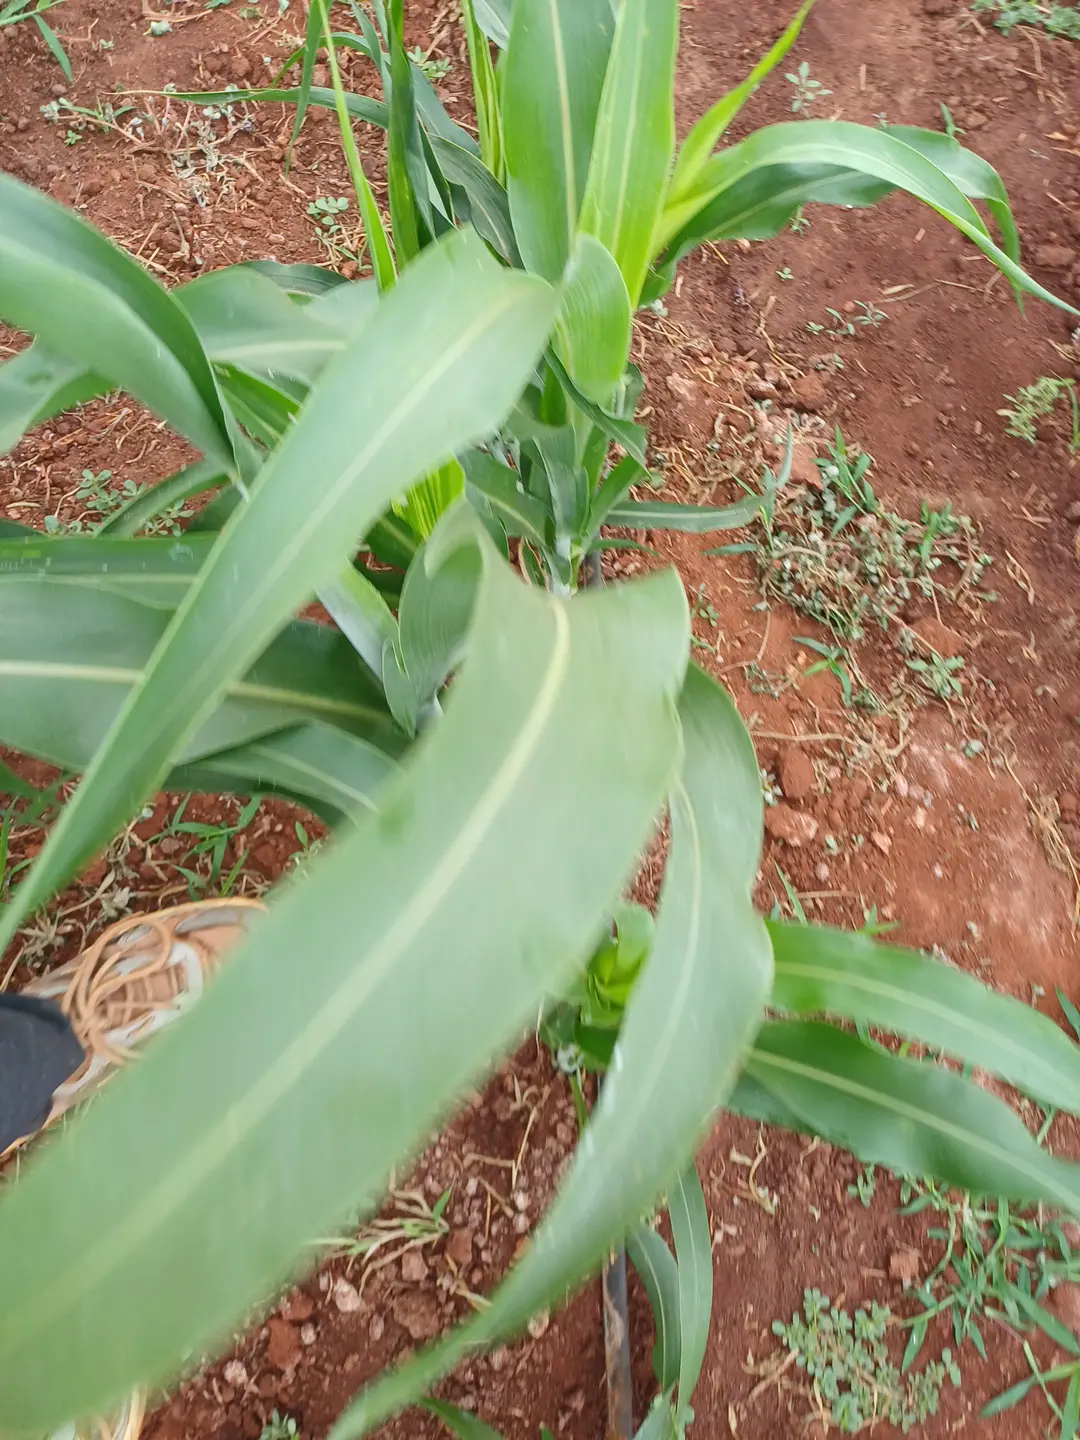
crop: sorghum
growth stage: heading tuber
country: Kenya
